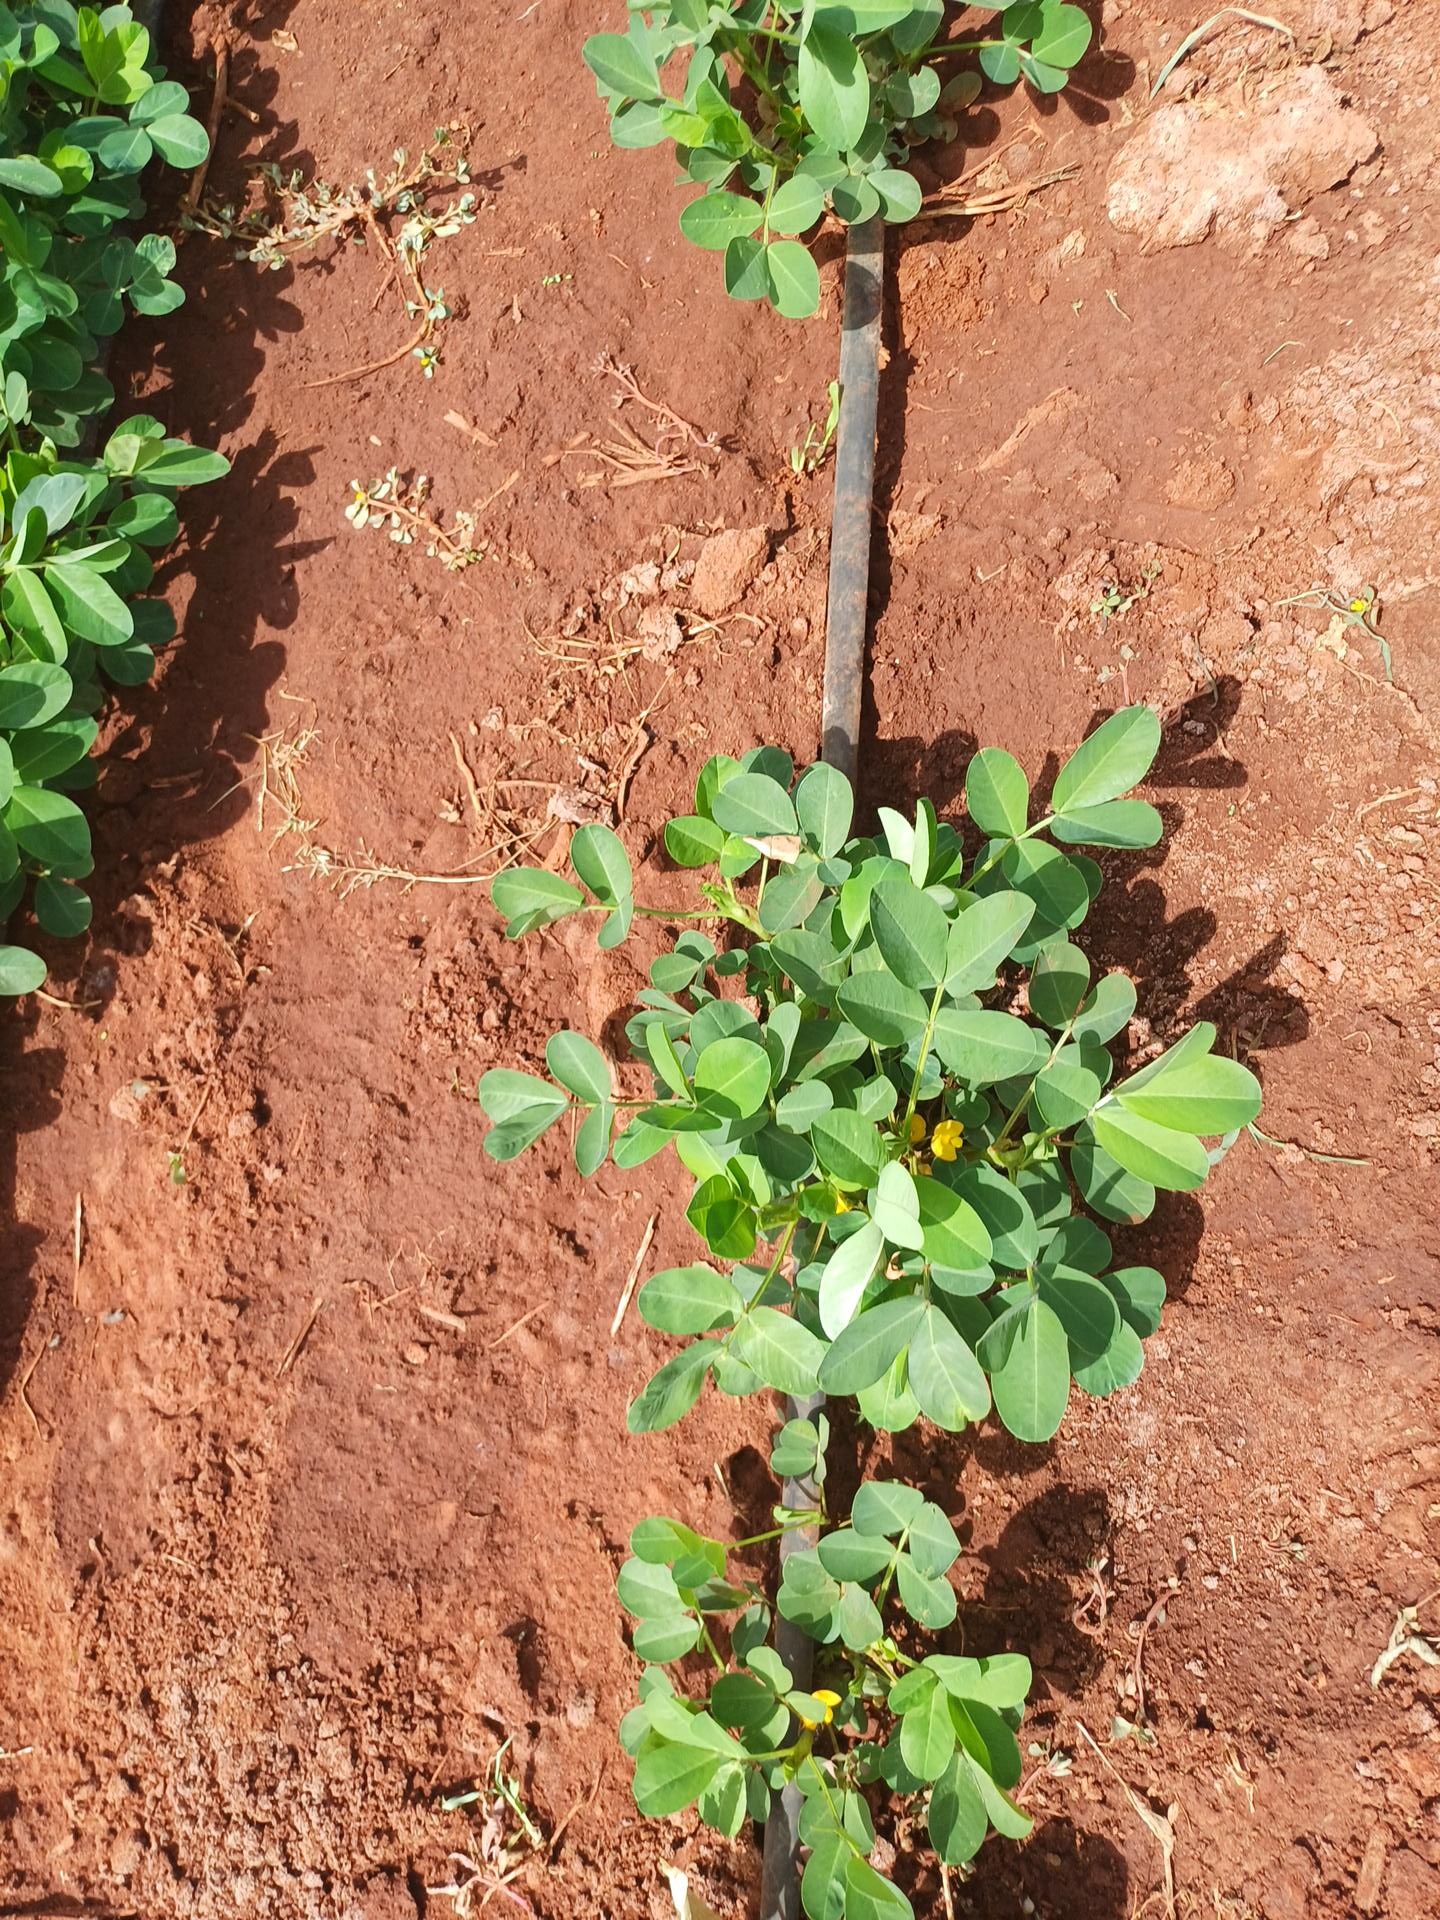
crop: groundnut
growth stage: flowering
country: Kenya
